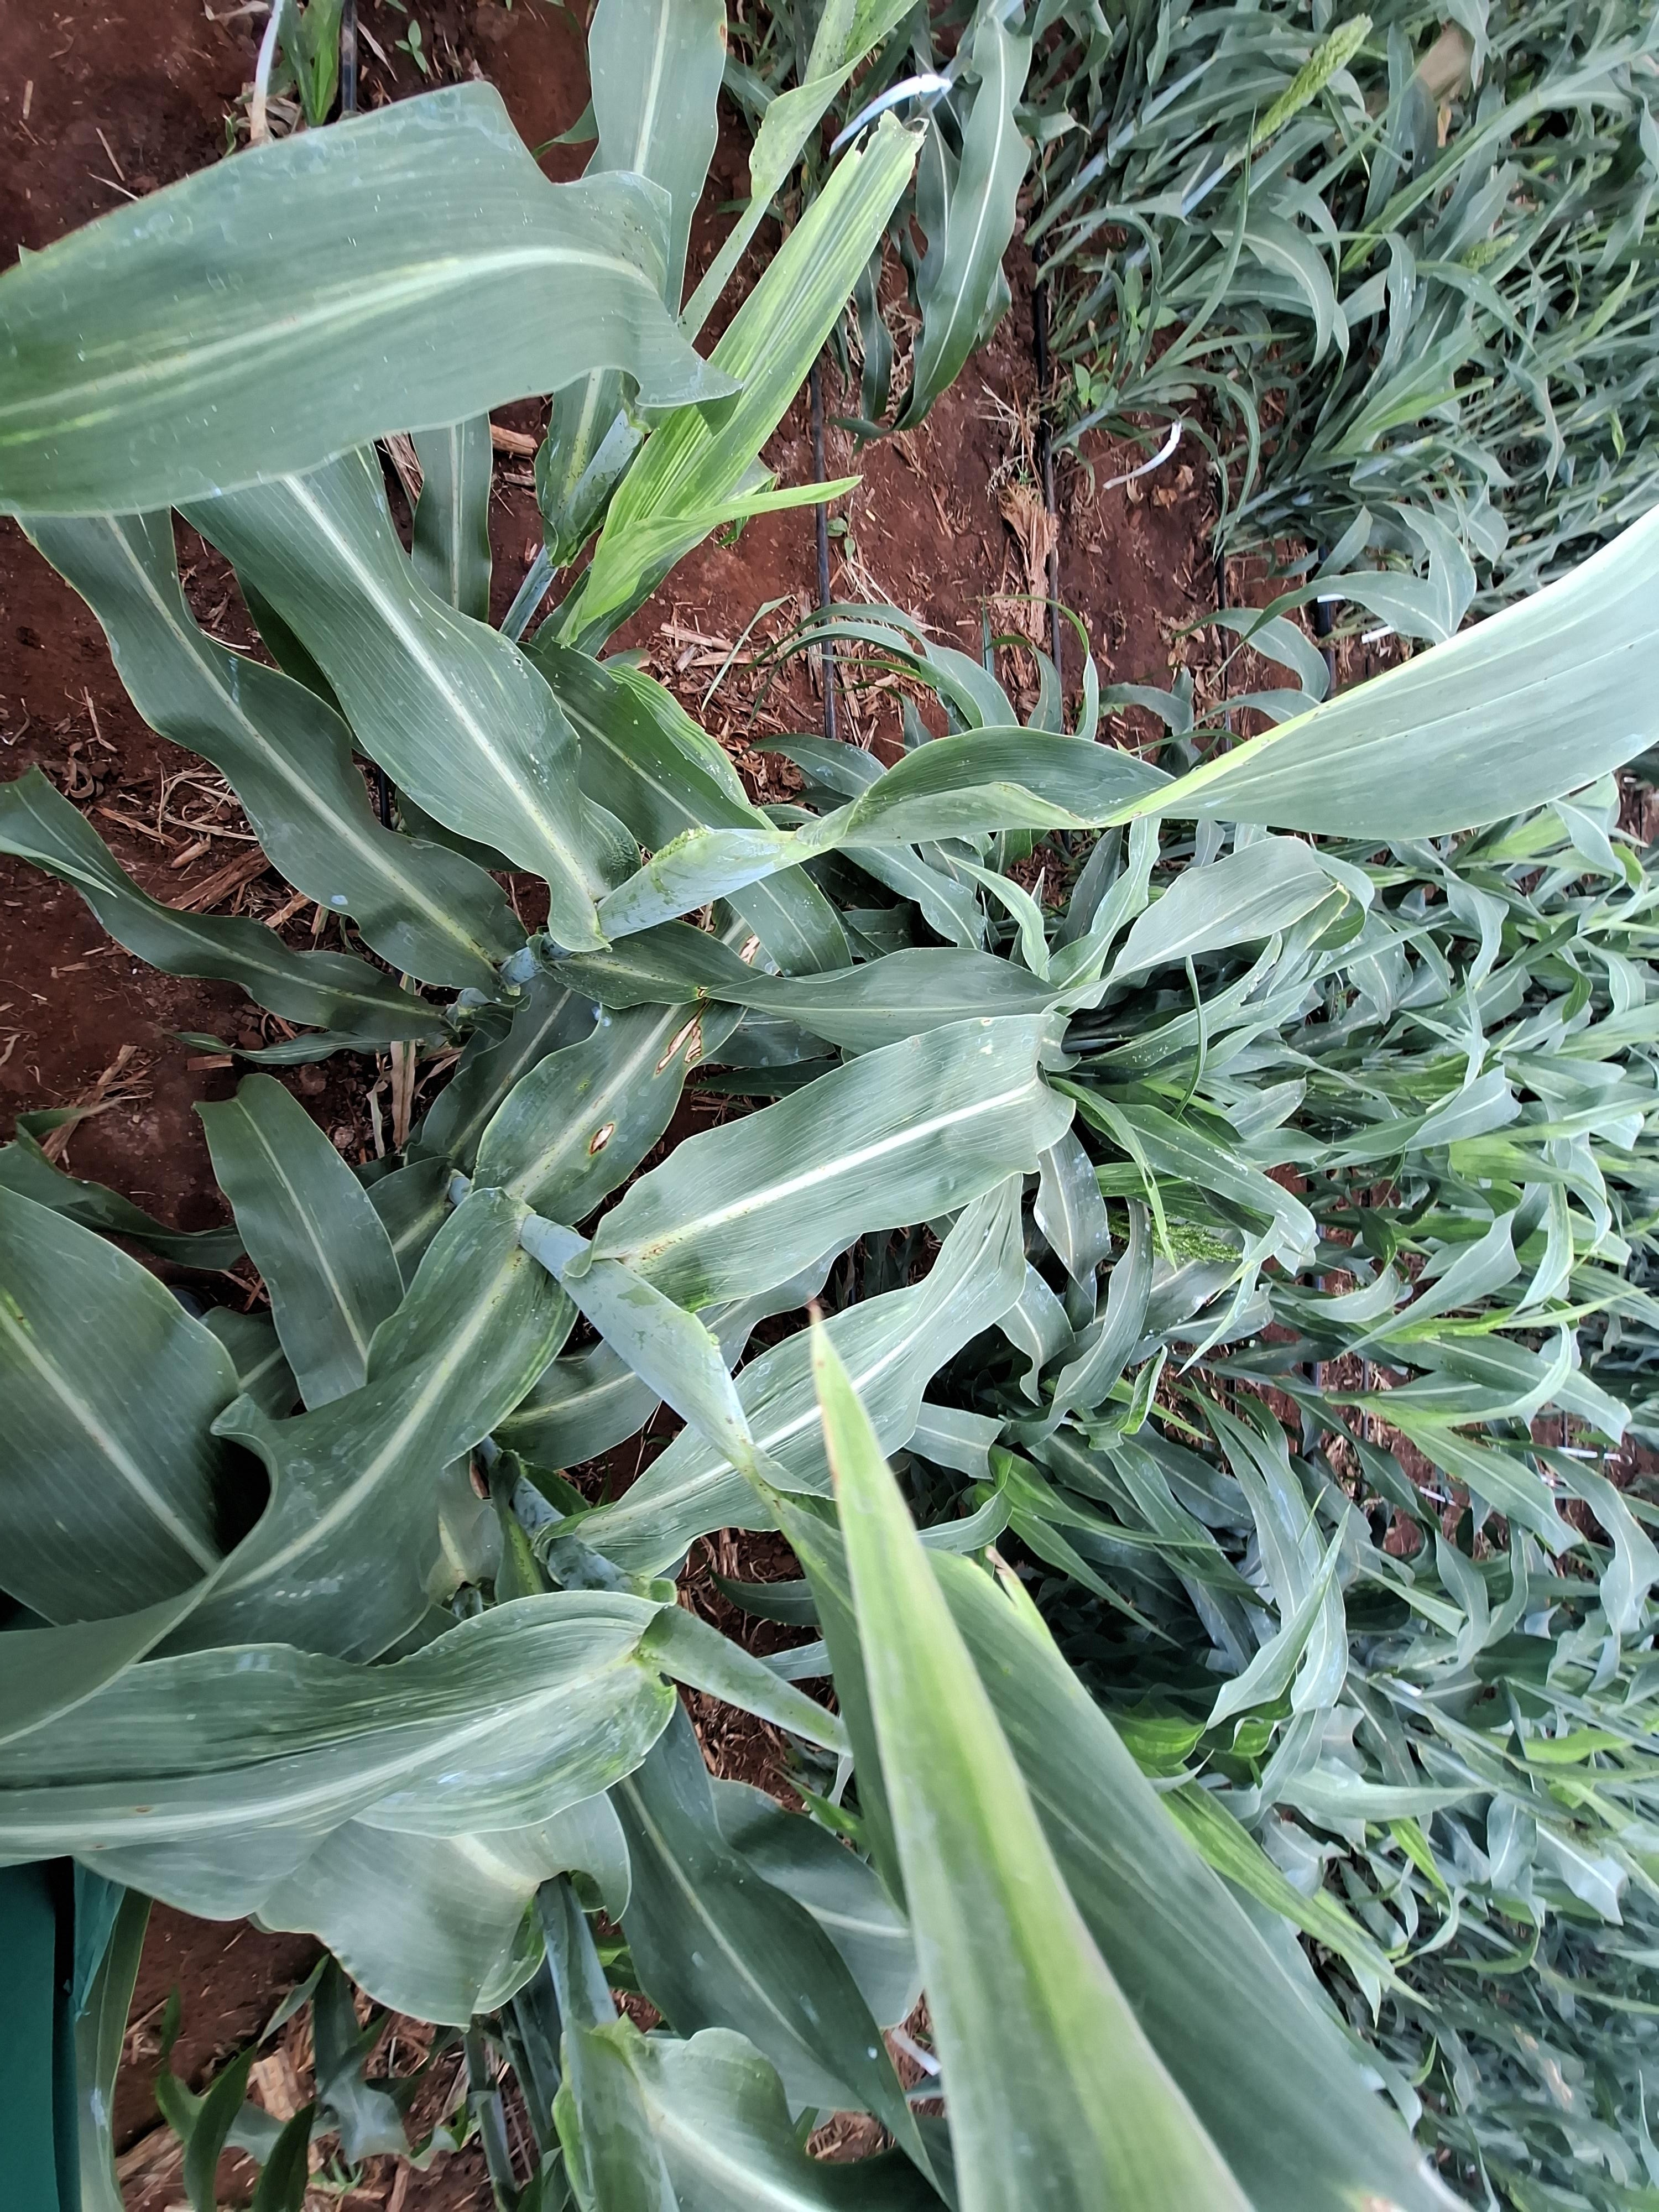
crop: sorghum
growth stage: heading tuber
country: Kenya
